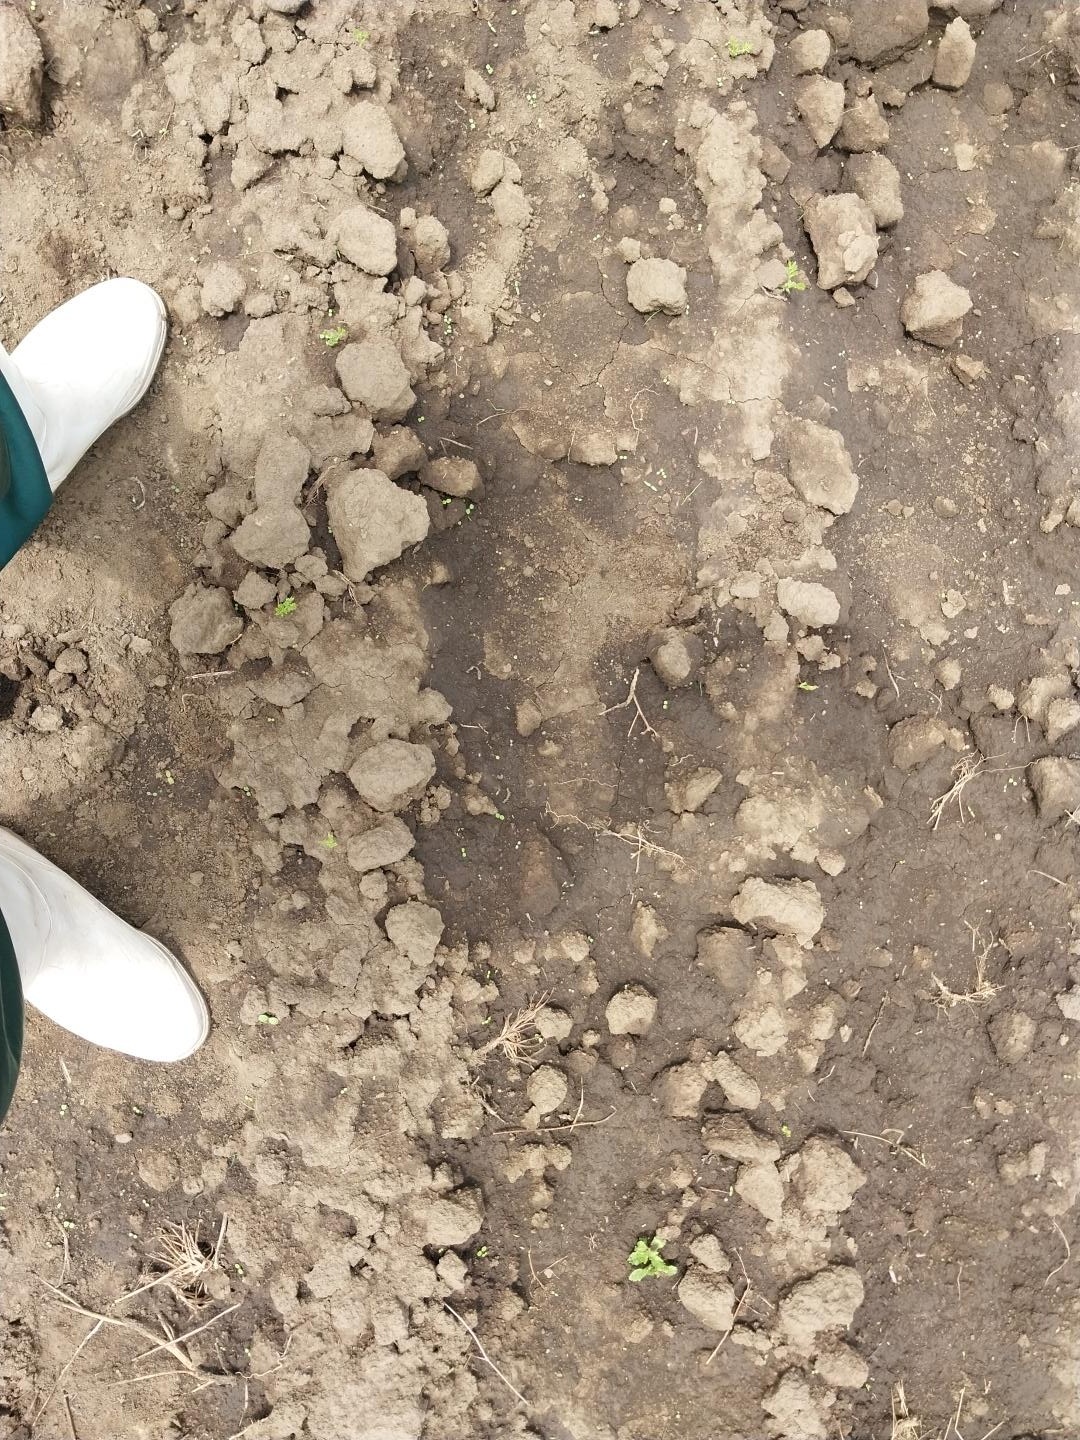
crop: chickpea
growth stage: emergence
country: Tanzania
